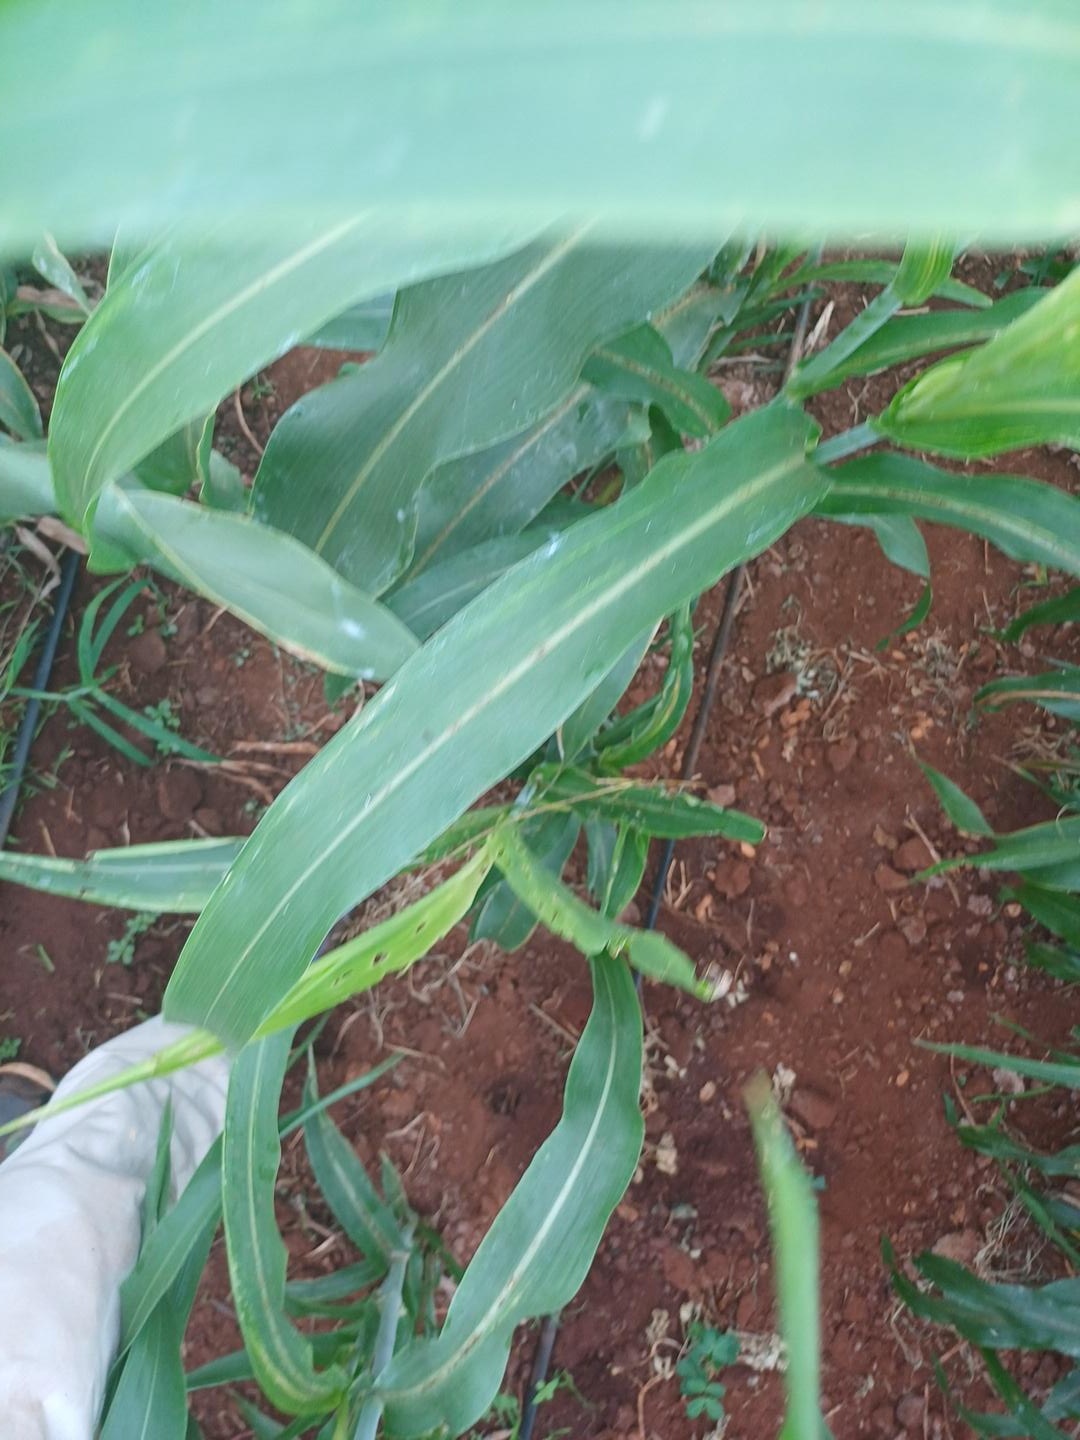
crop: sorghum
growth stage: heading tuber
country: Kenya
